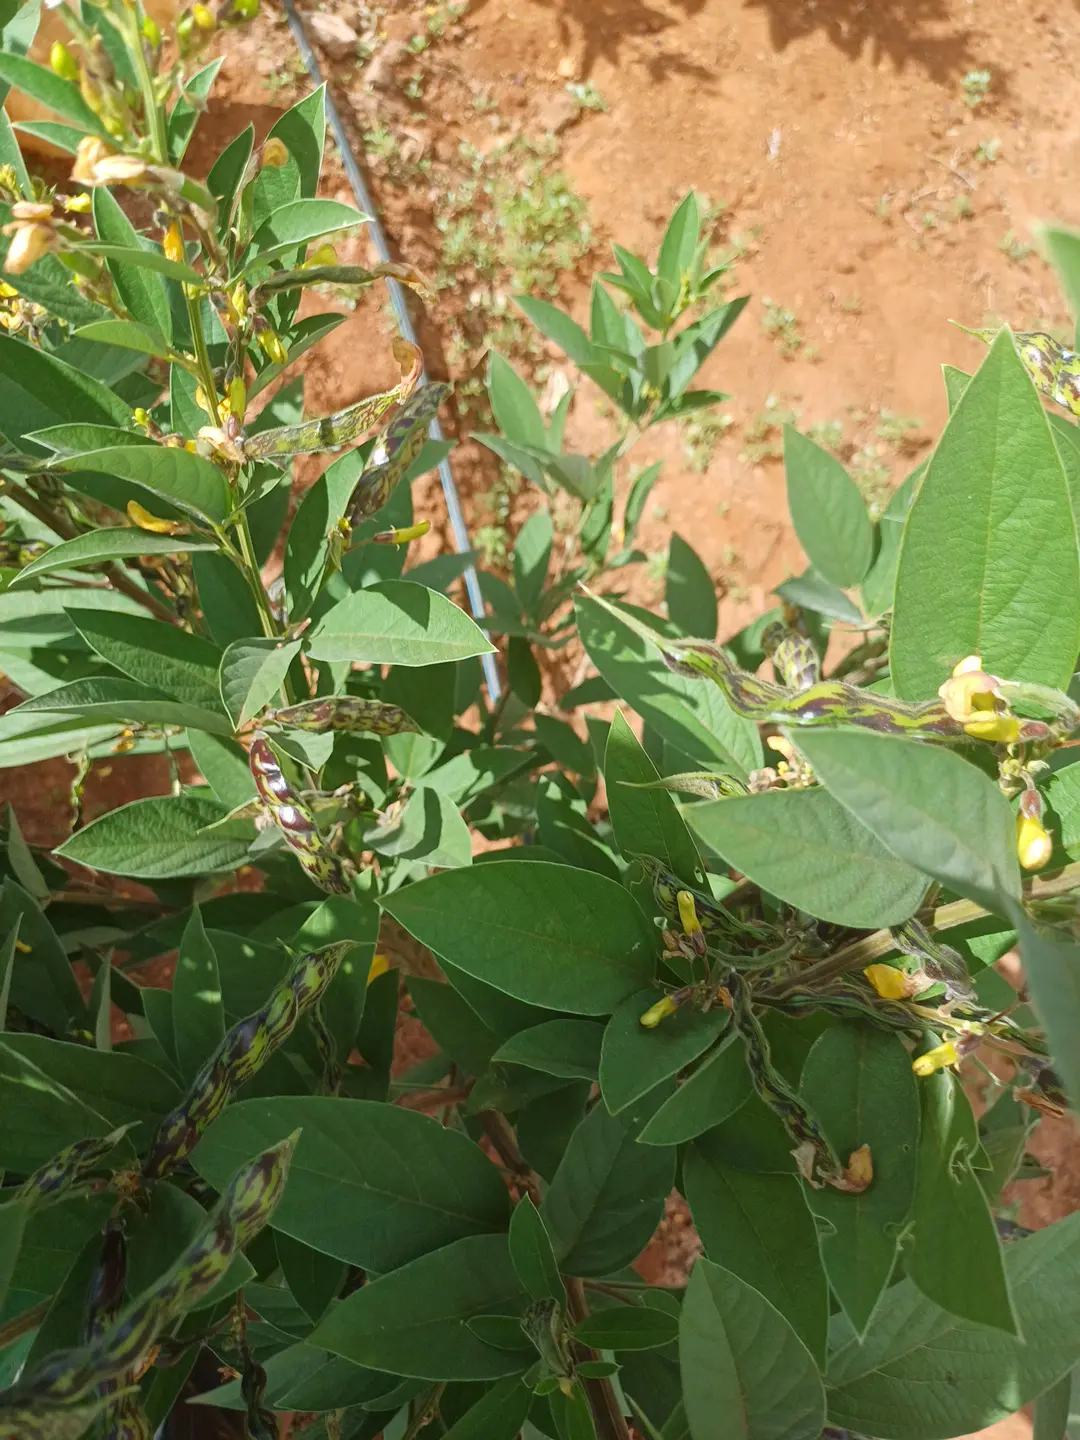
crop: pigeonpea
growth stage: development pod
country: Kenya
